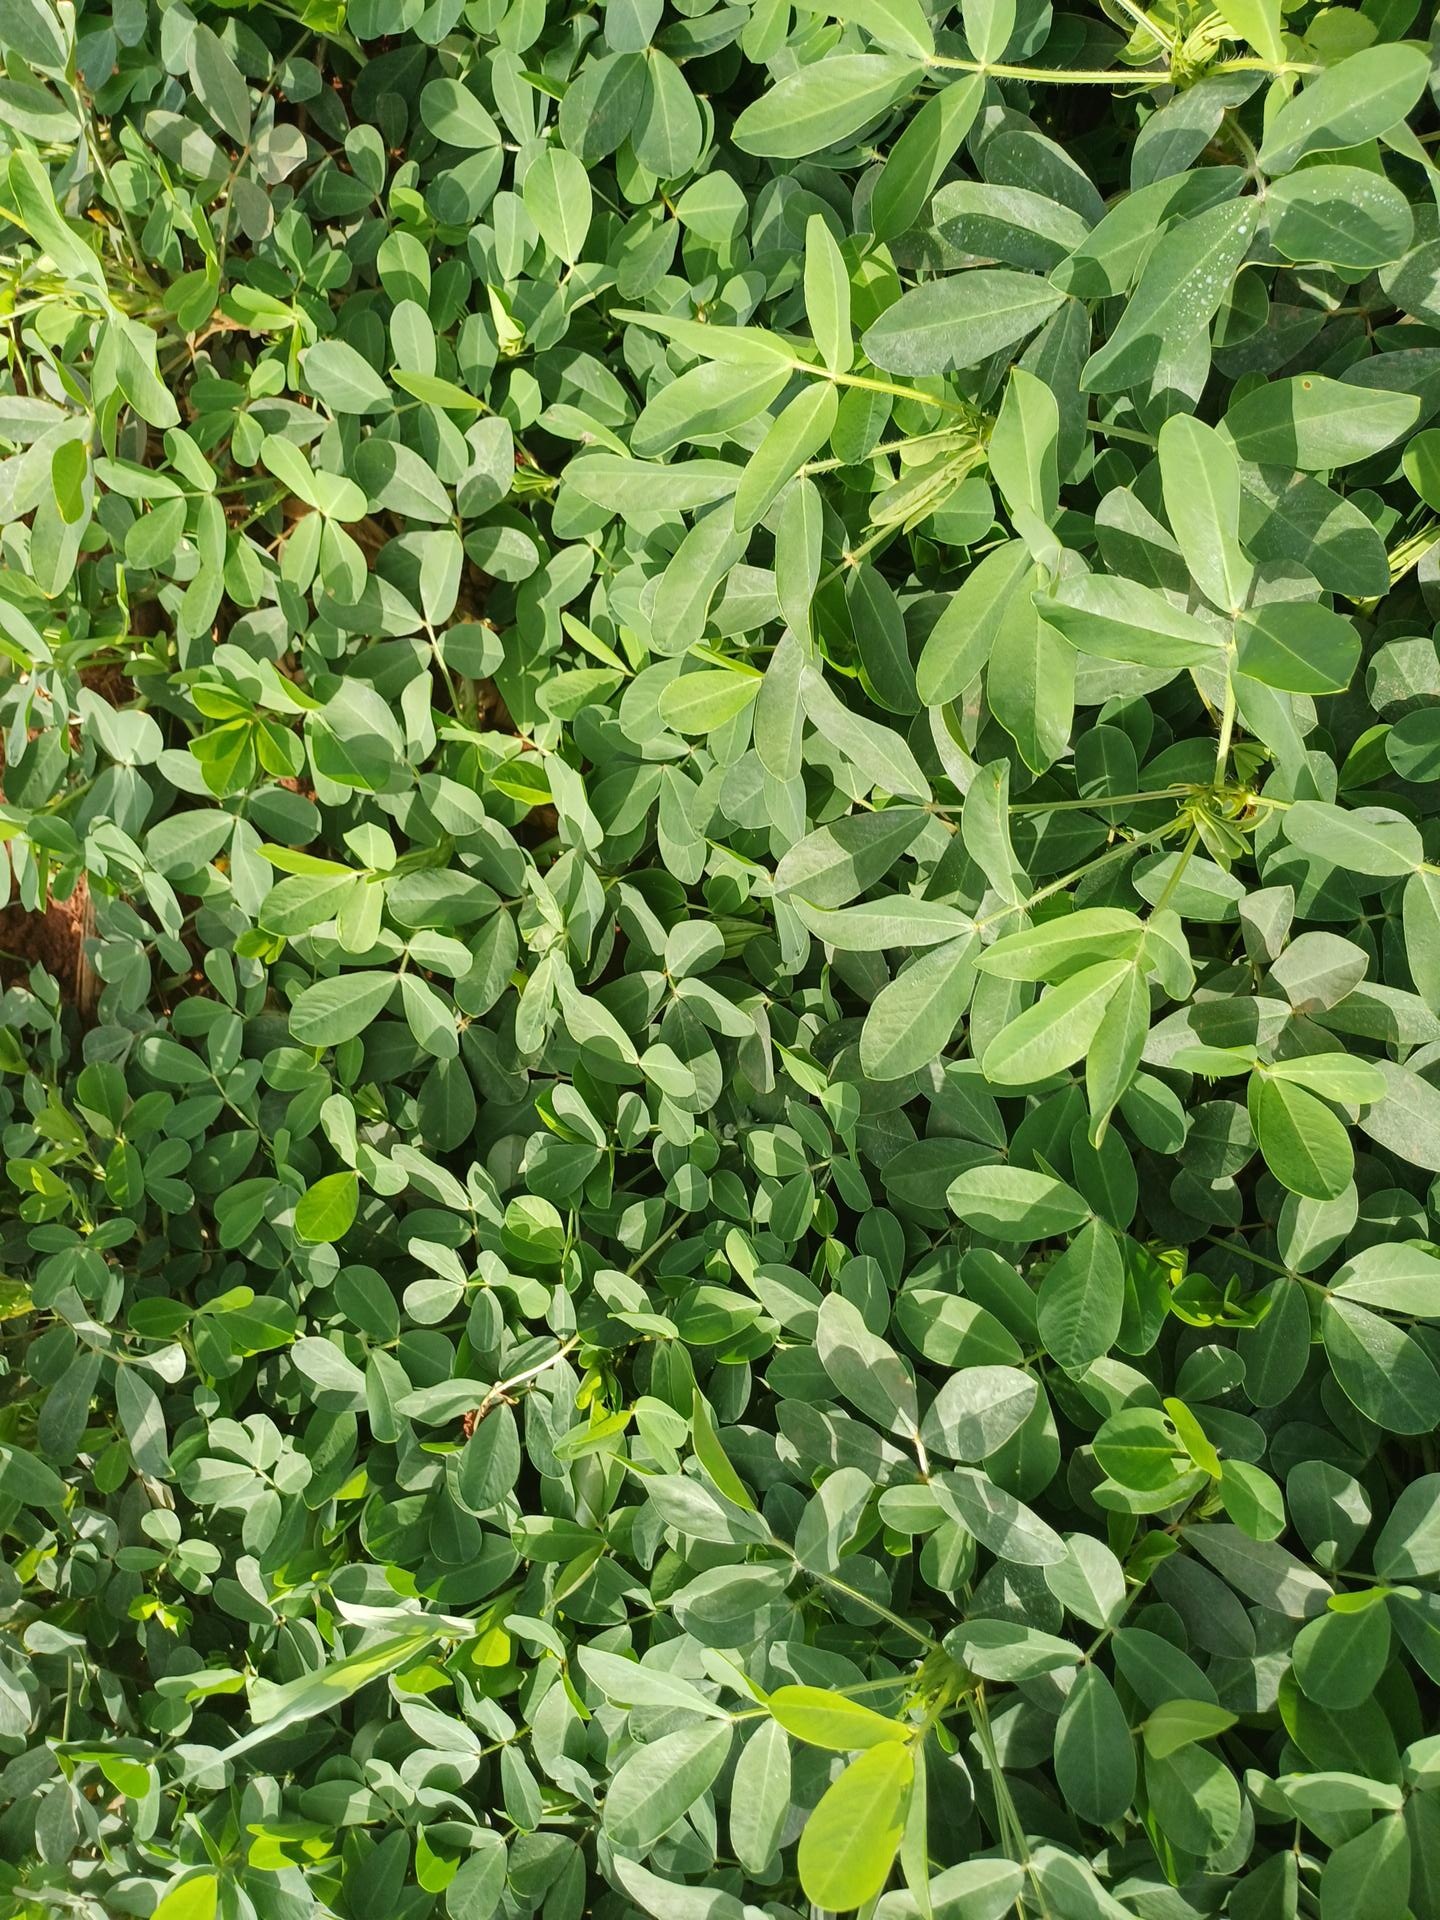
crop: groundnut
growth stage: flowering
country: Kenya
